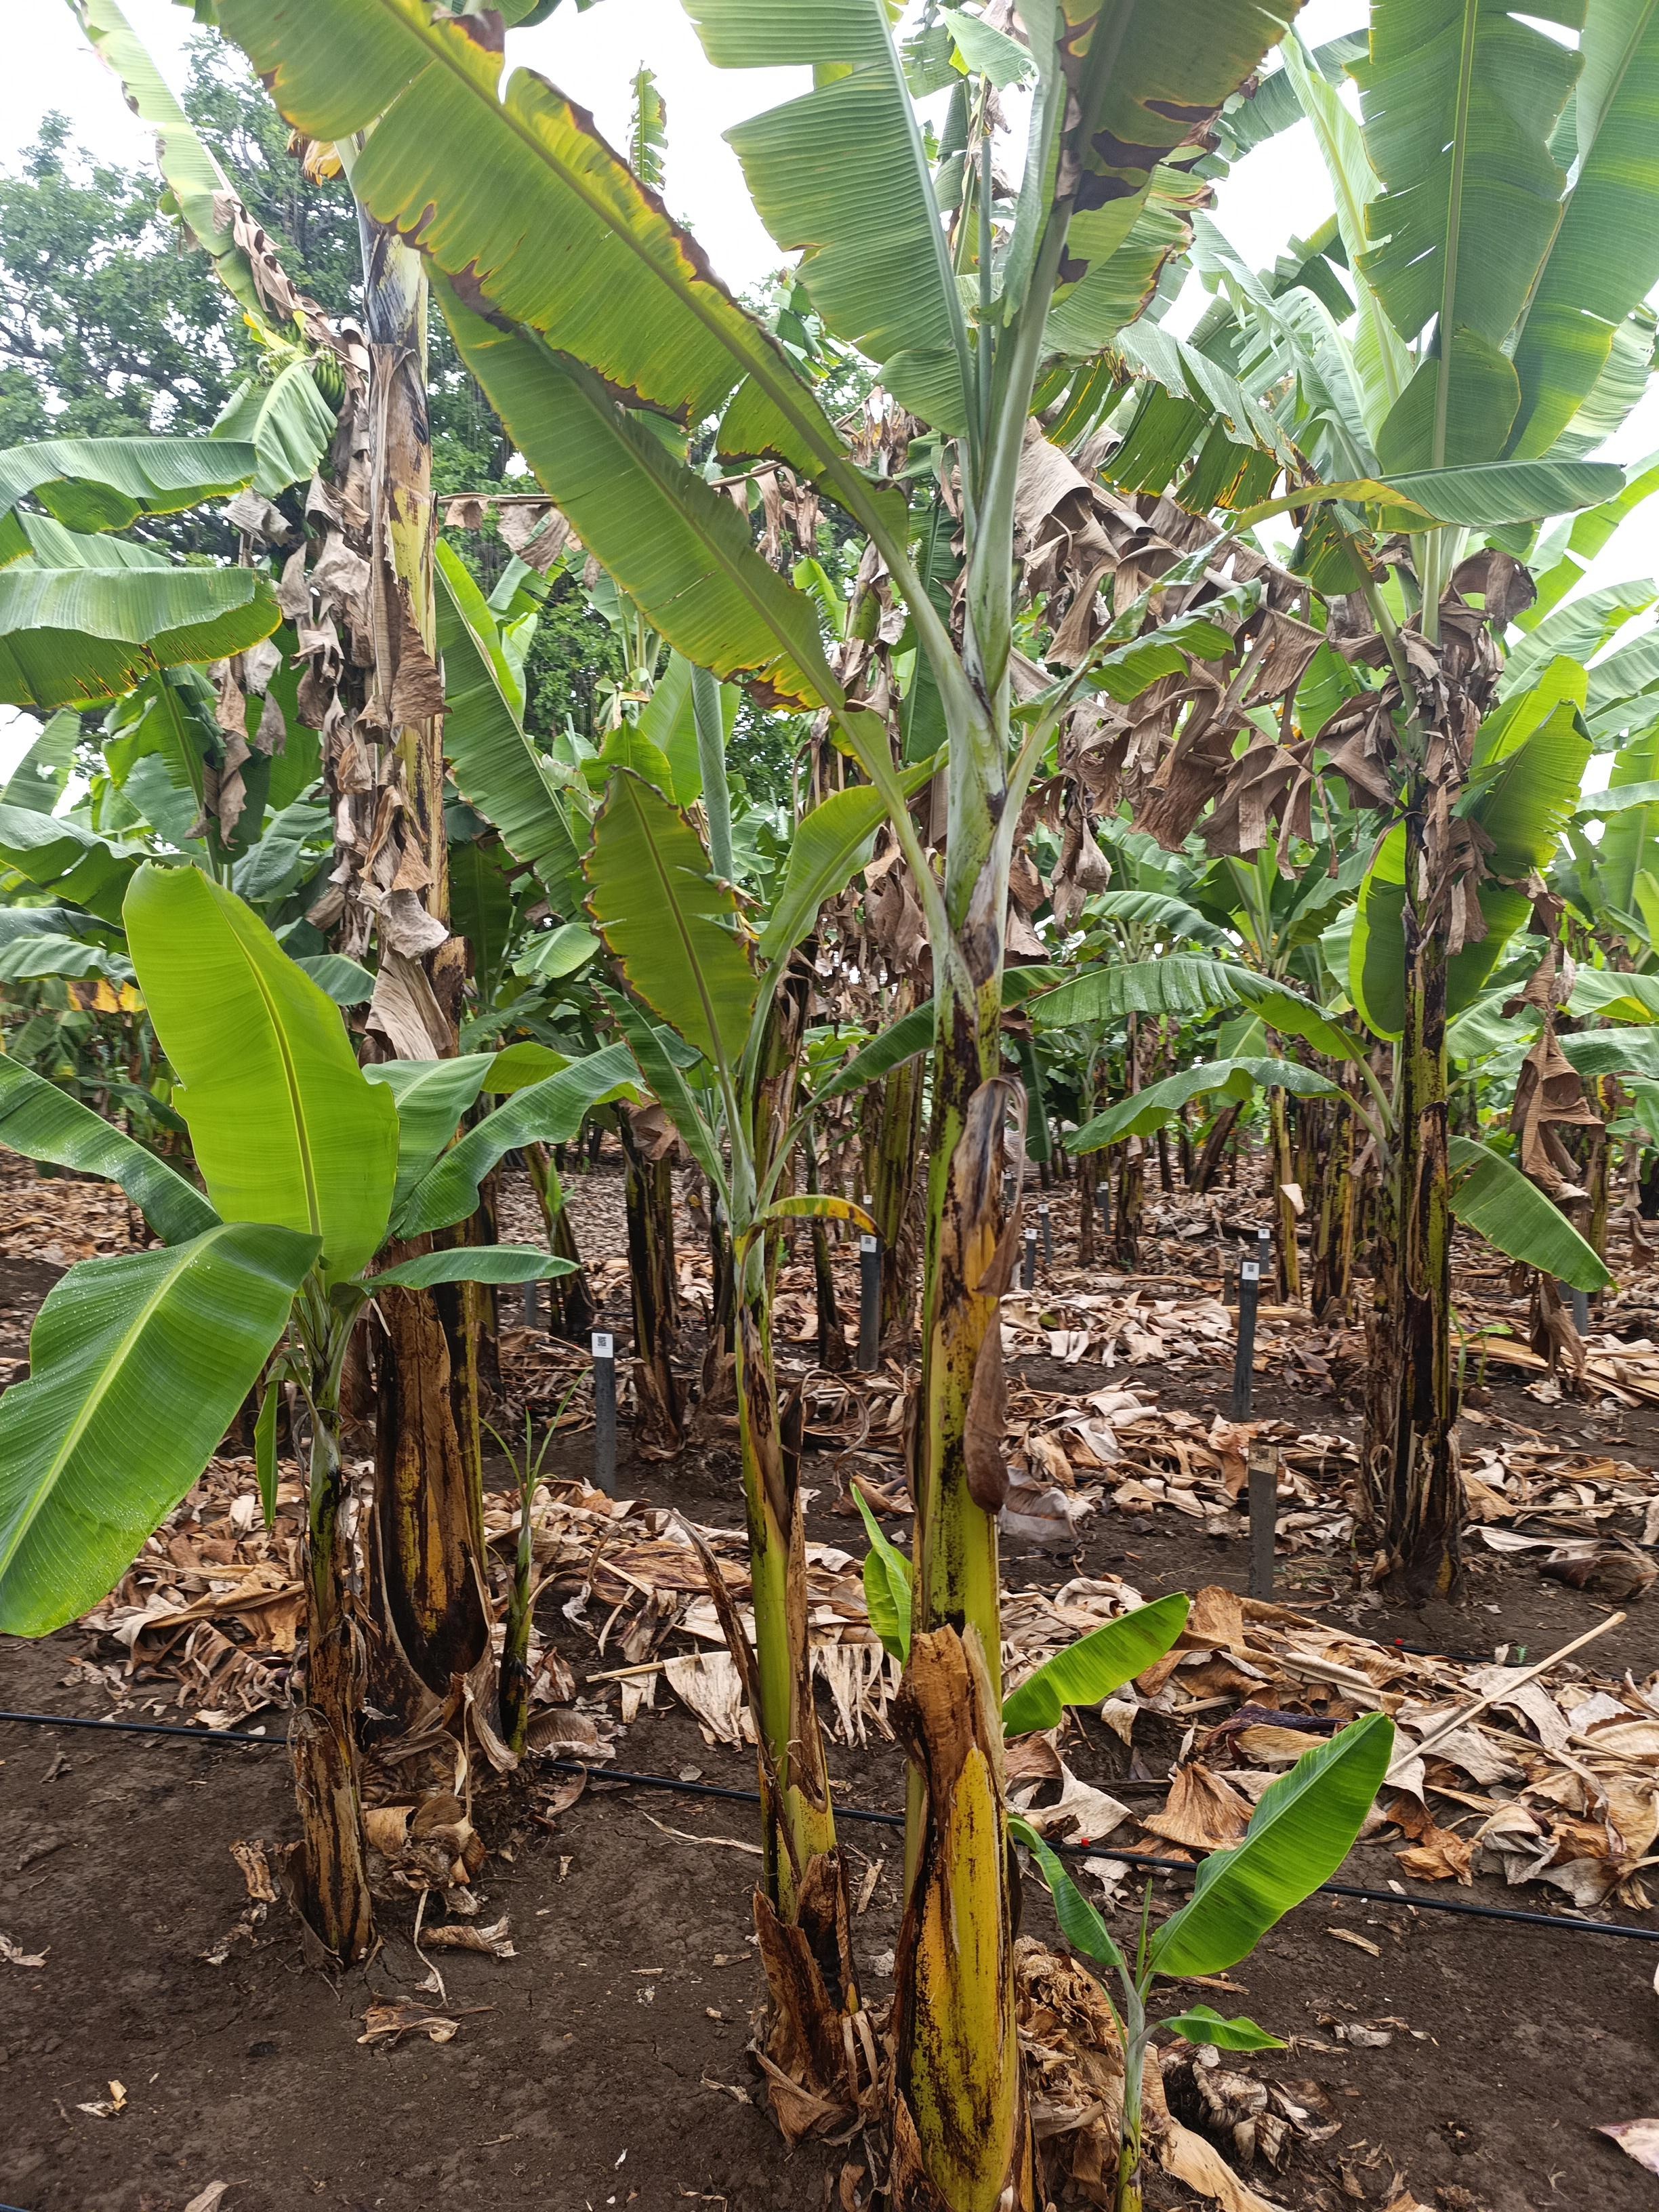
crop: banana
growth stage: vegetative
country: Tanzania
